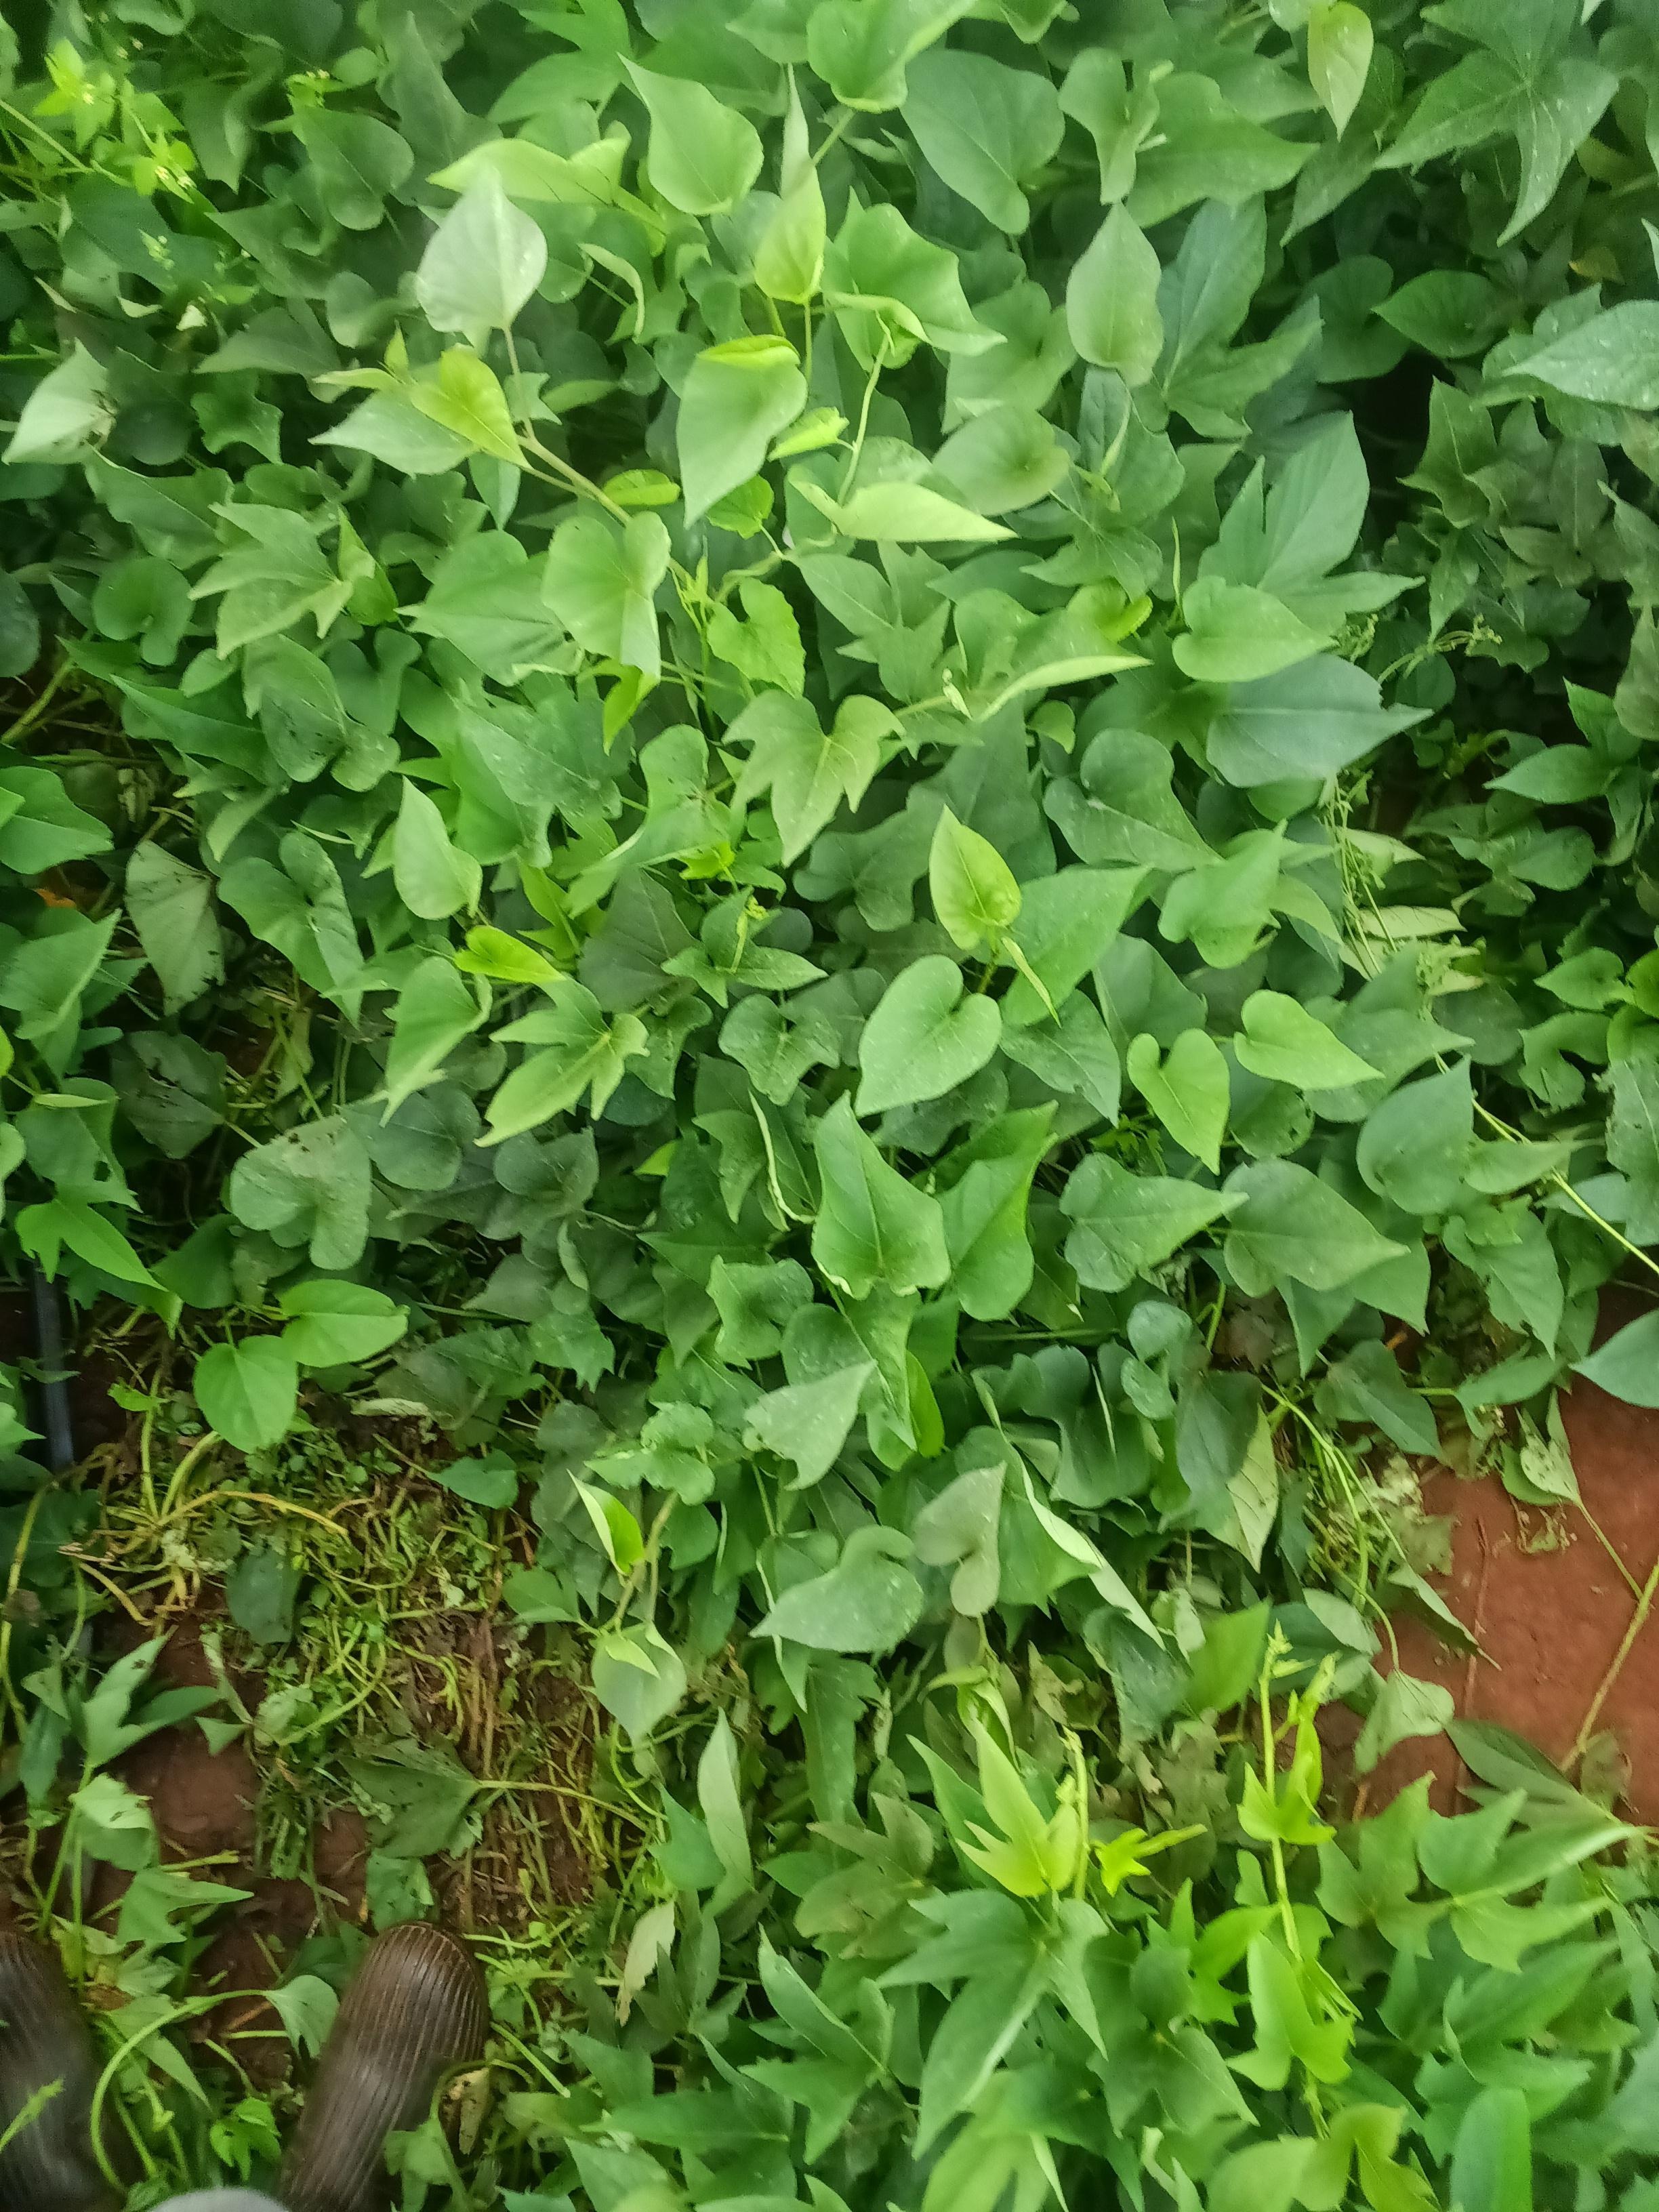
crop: sweet potato
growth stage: vegetative
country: Kenya
